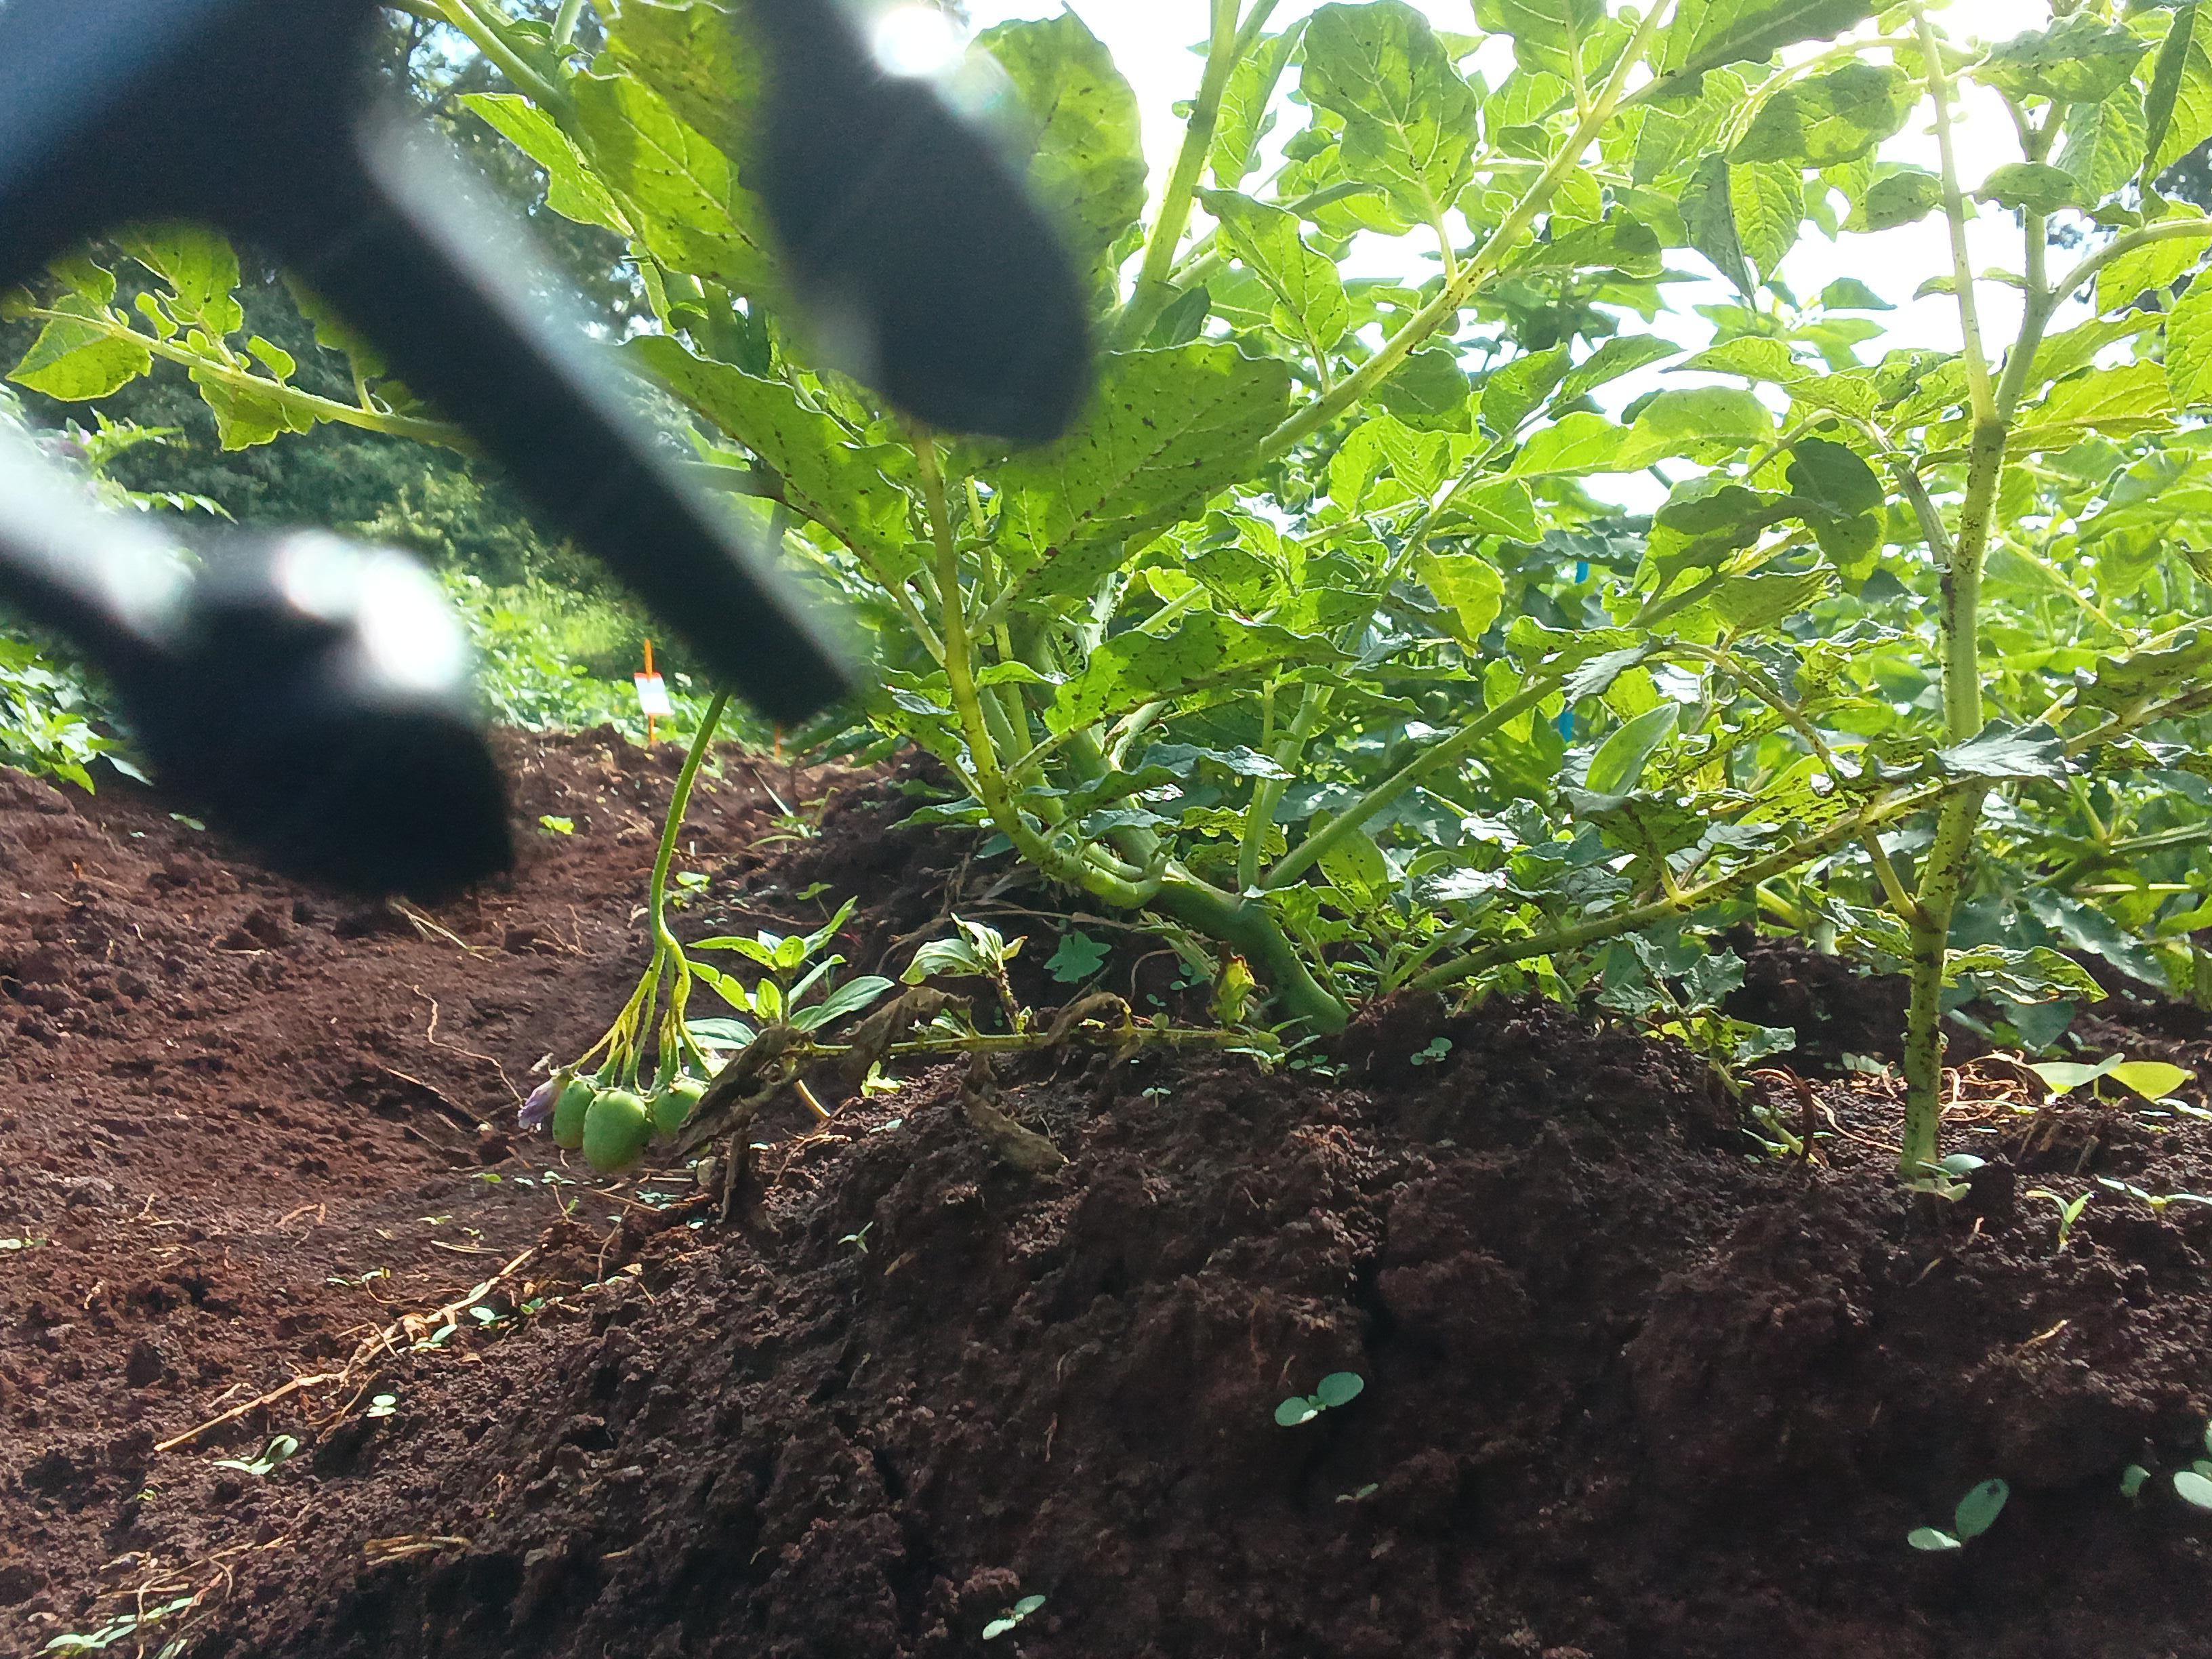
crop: potato
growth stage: flowering
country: Kenya
